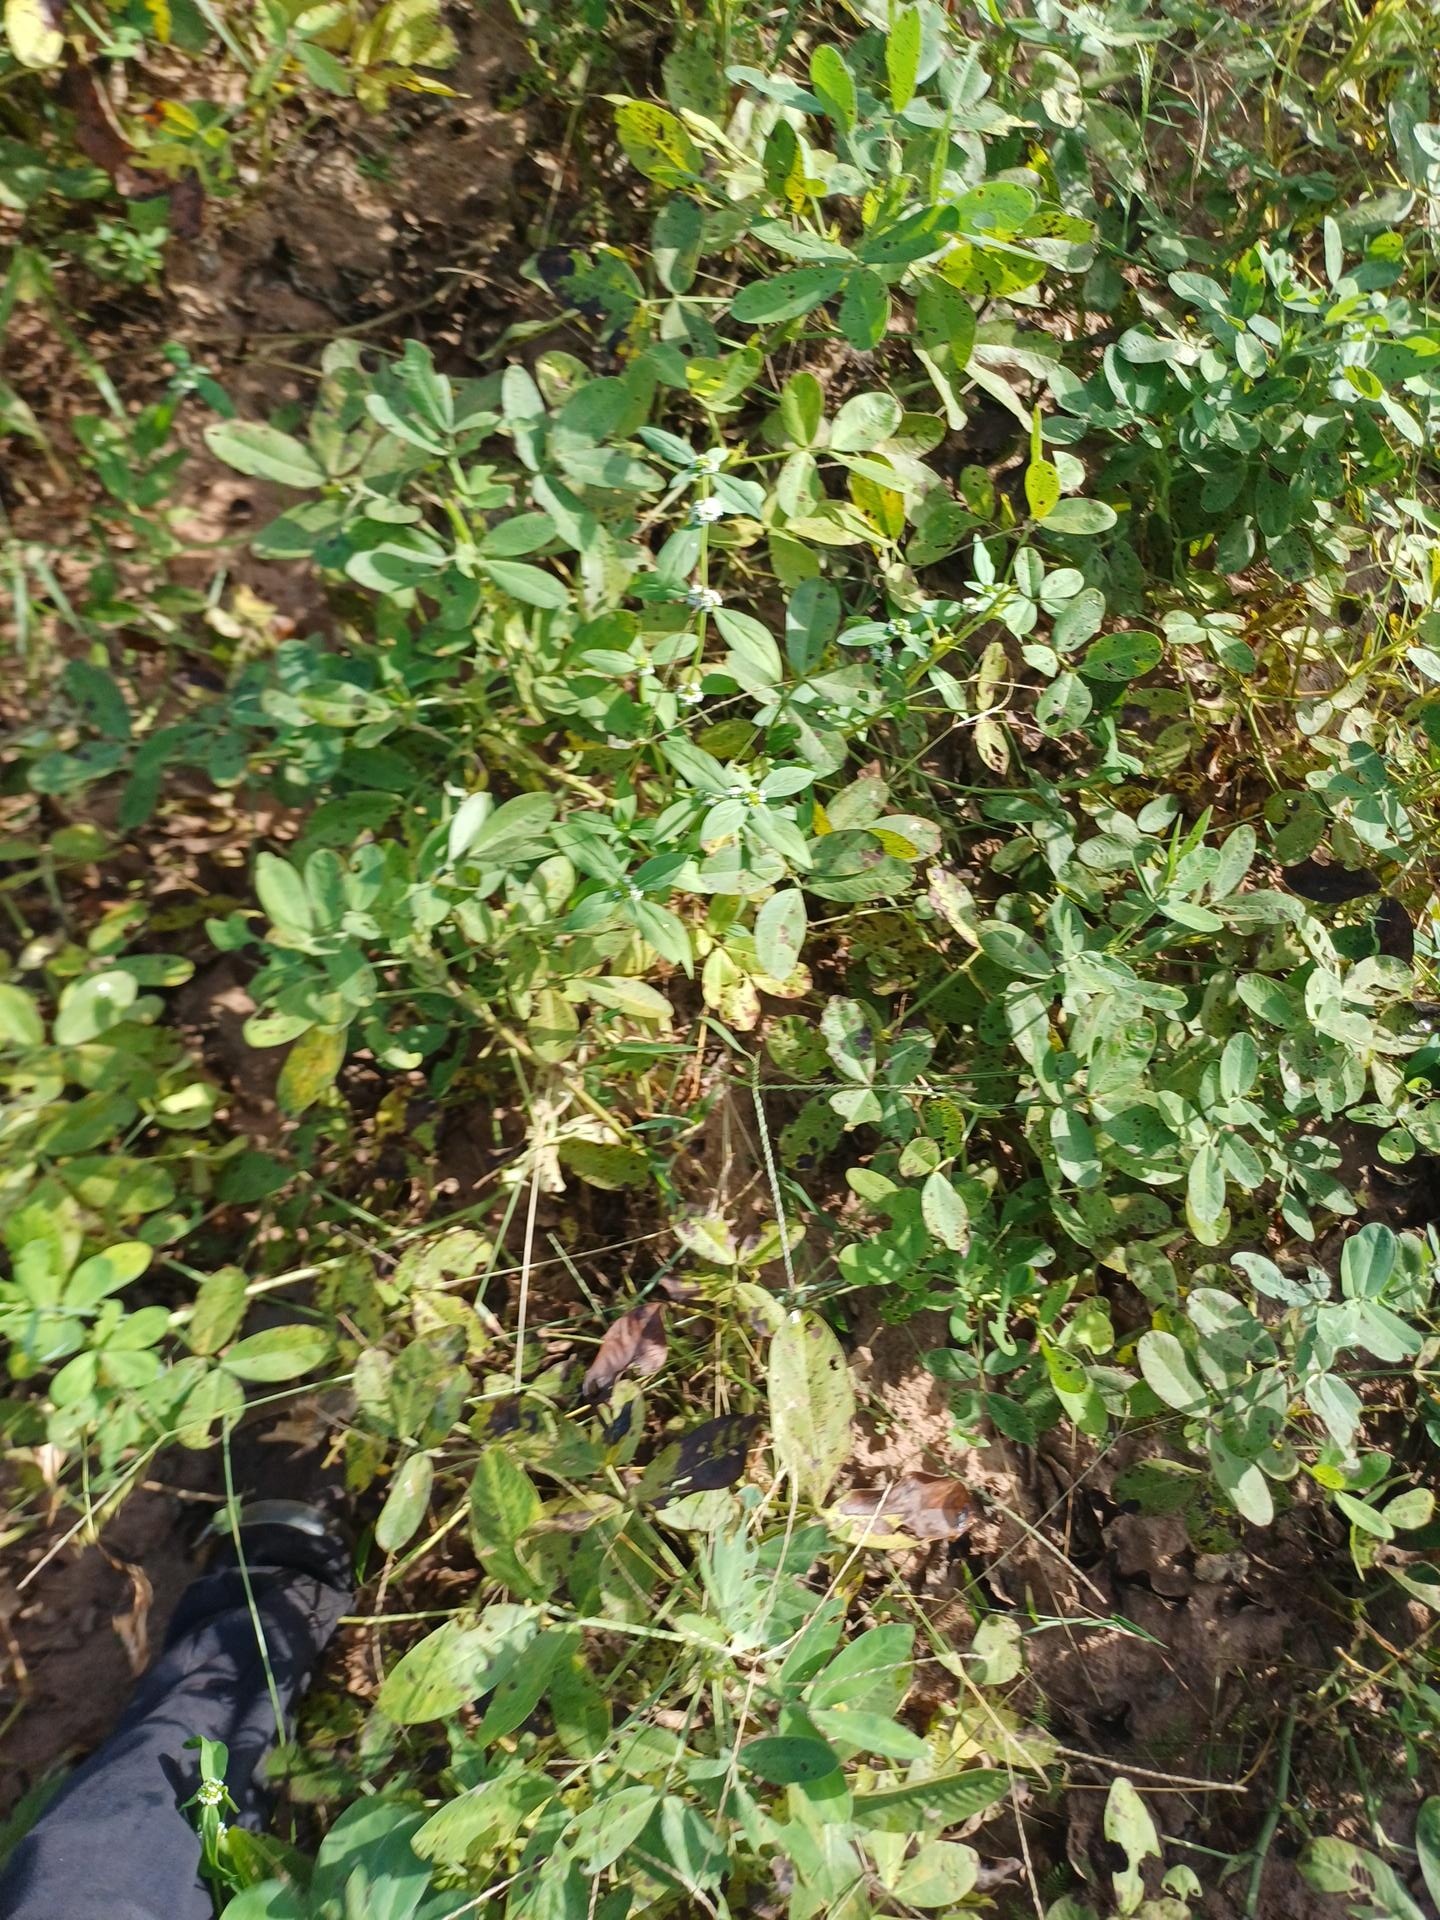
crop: groundnut
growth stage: flowering
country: Senegal
